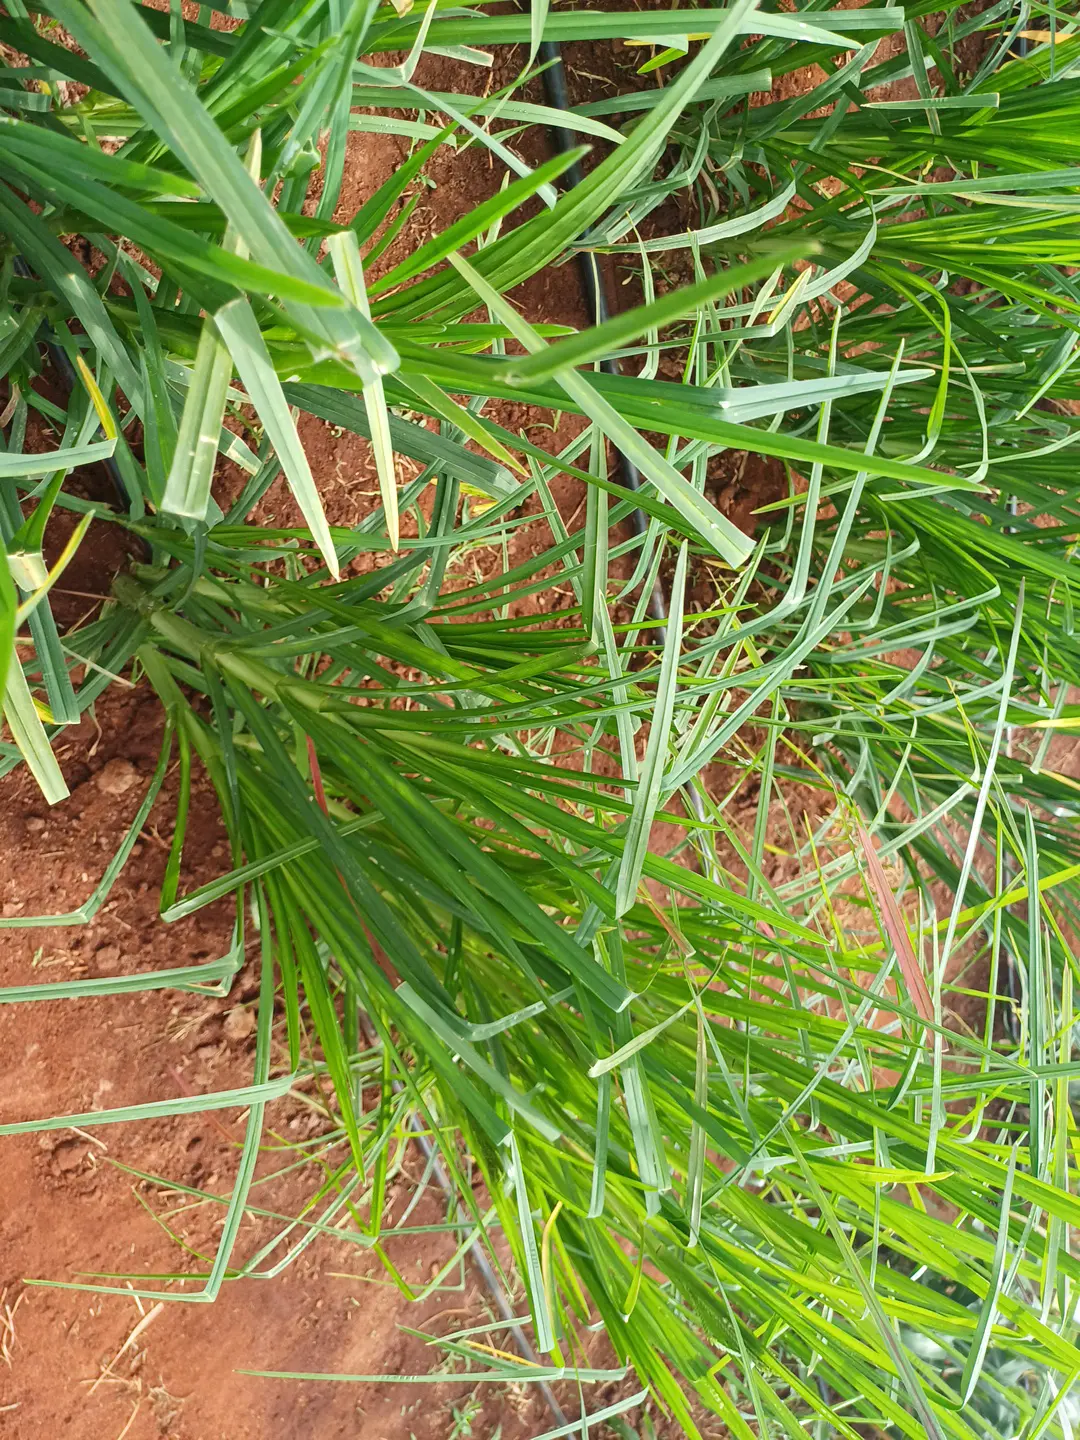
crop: finger millet
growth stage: vegetative
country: Kenya
